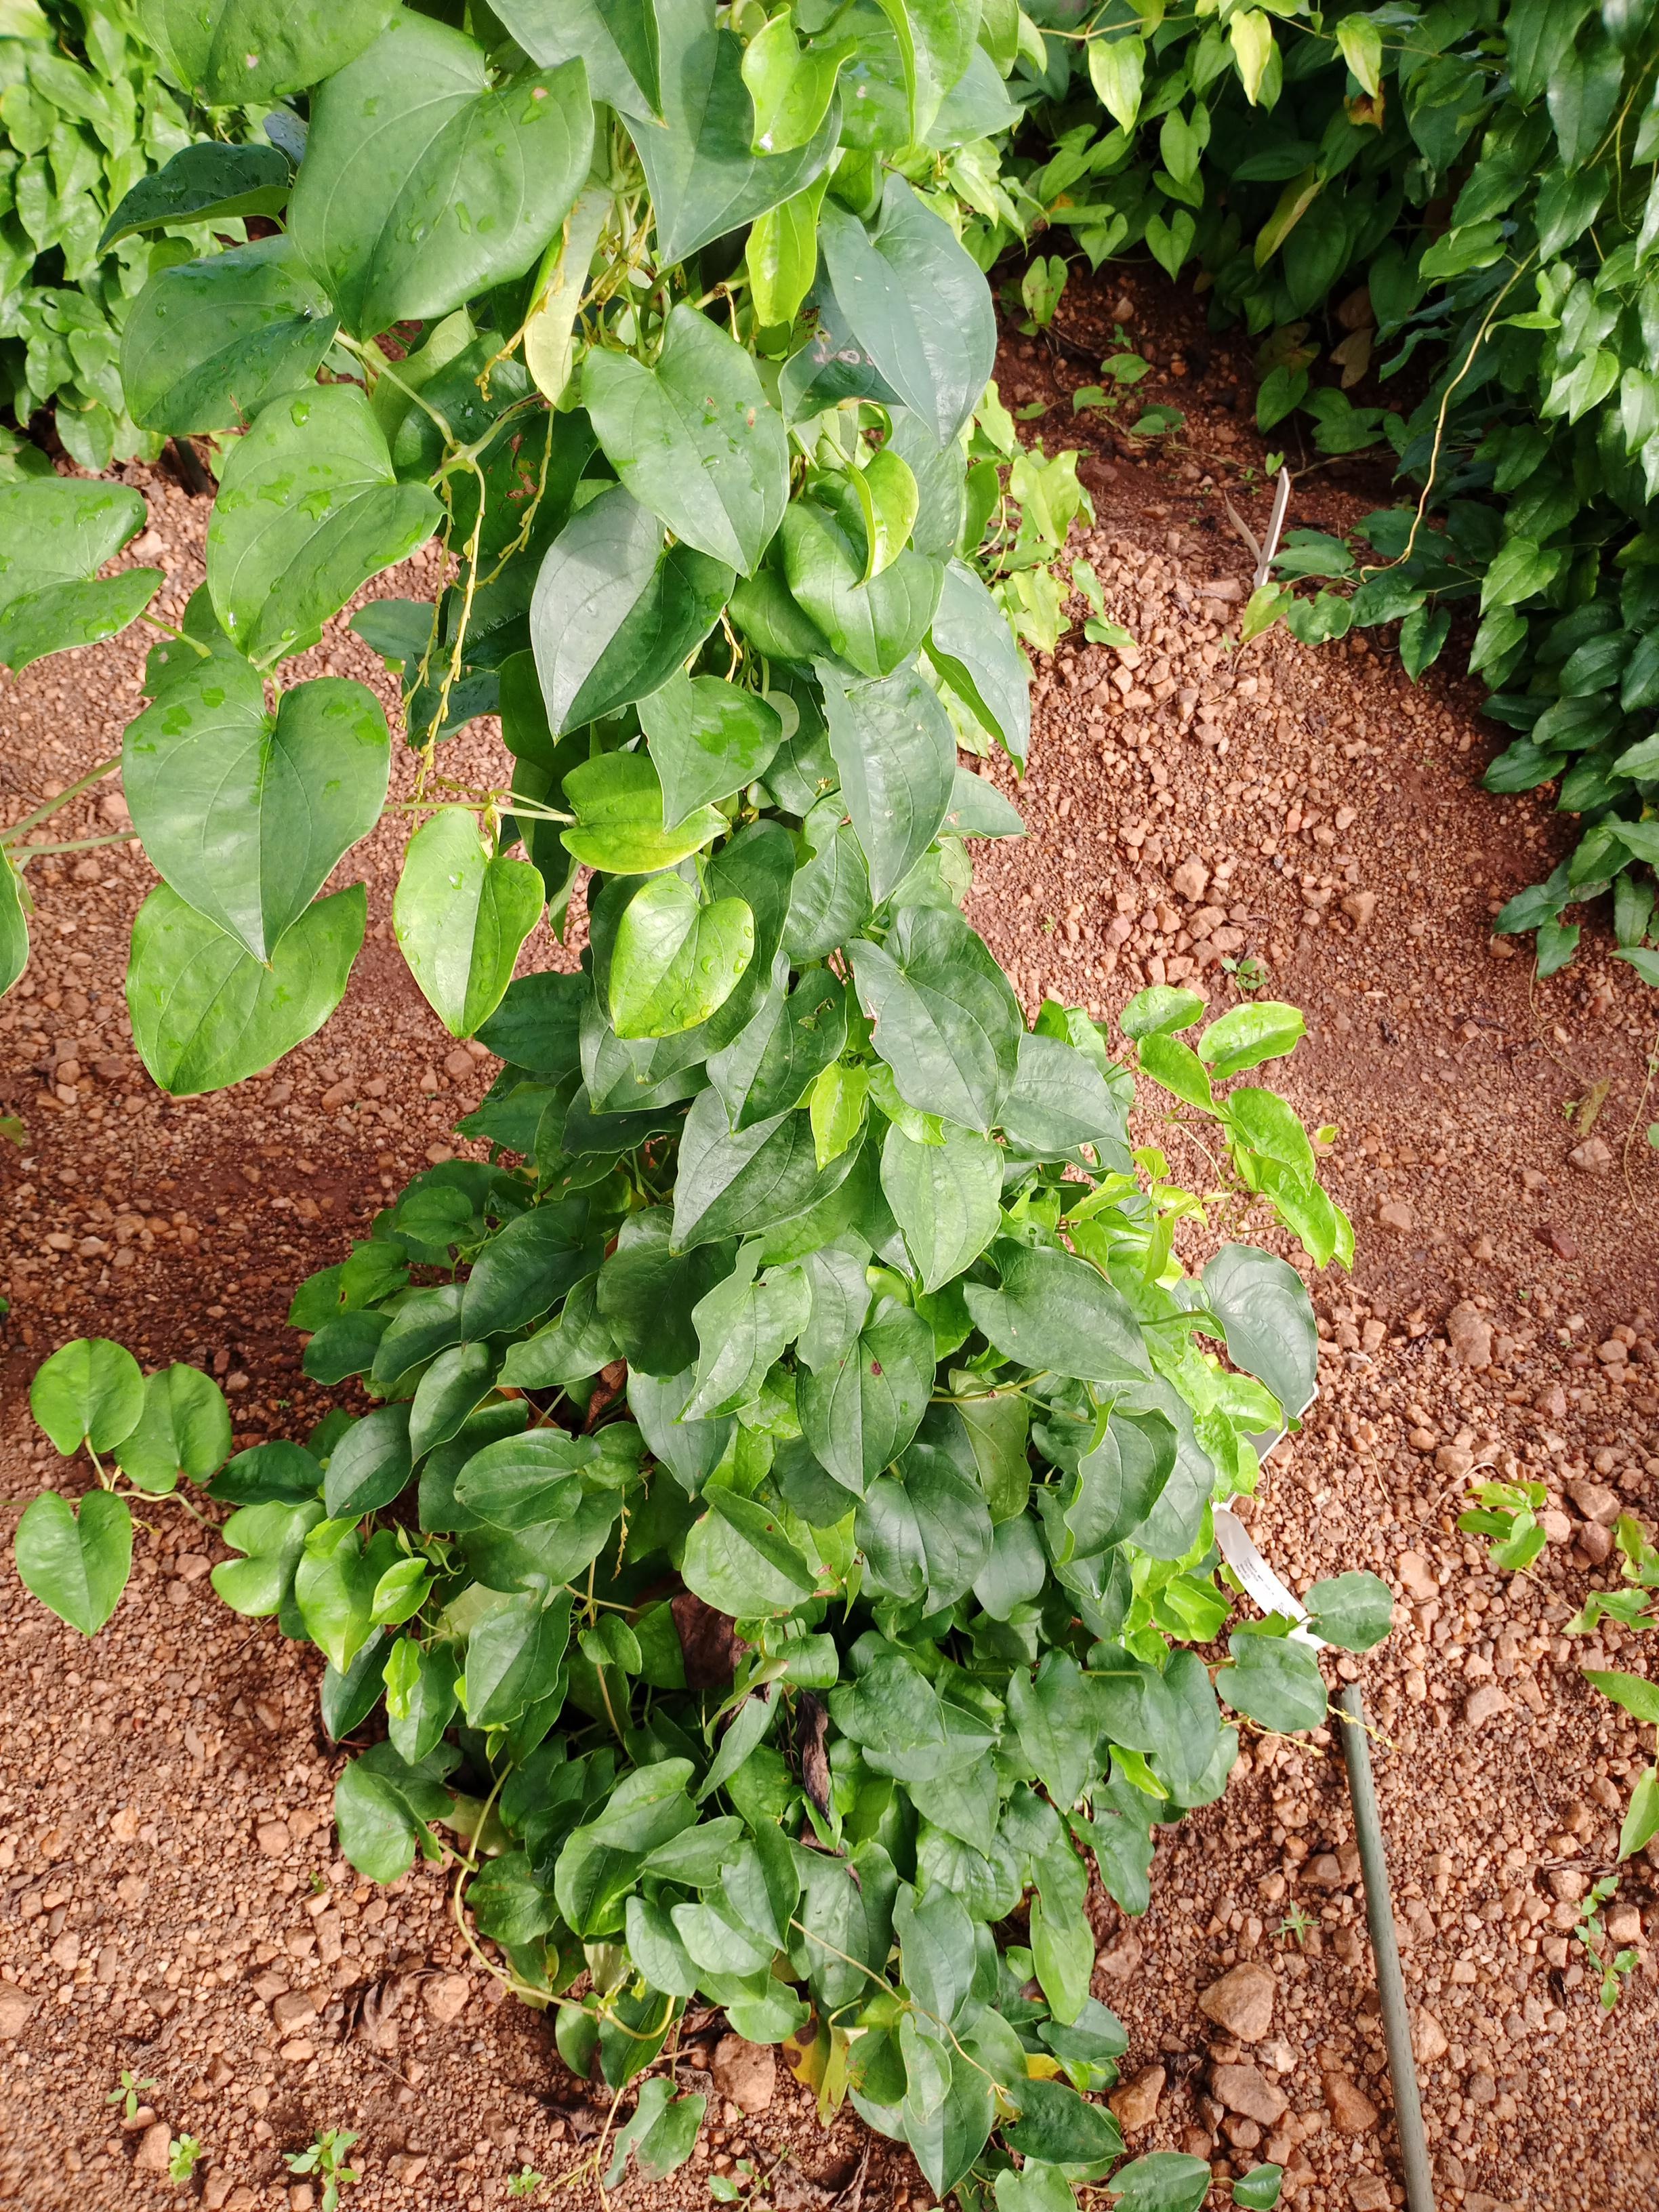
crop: yam
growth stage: vegetative
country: Nigeria
